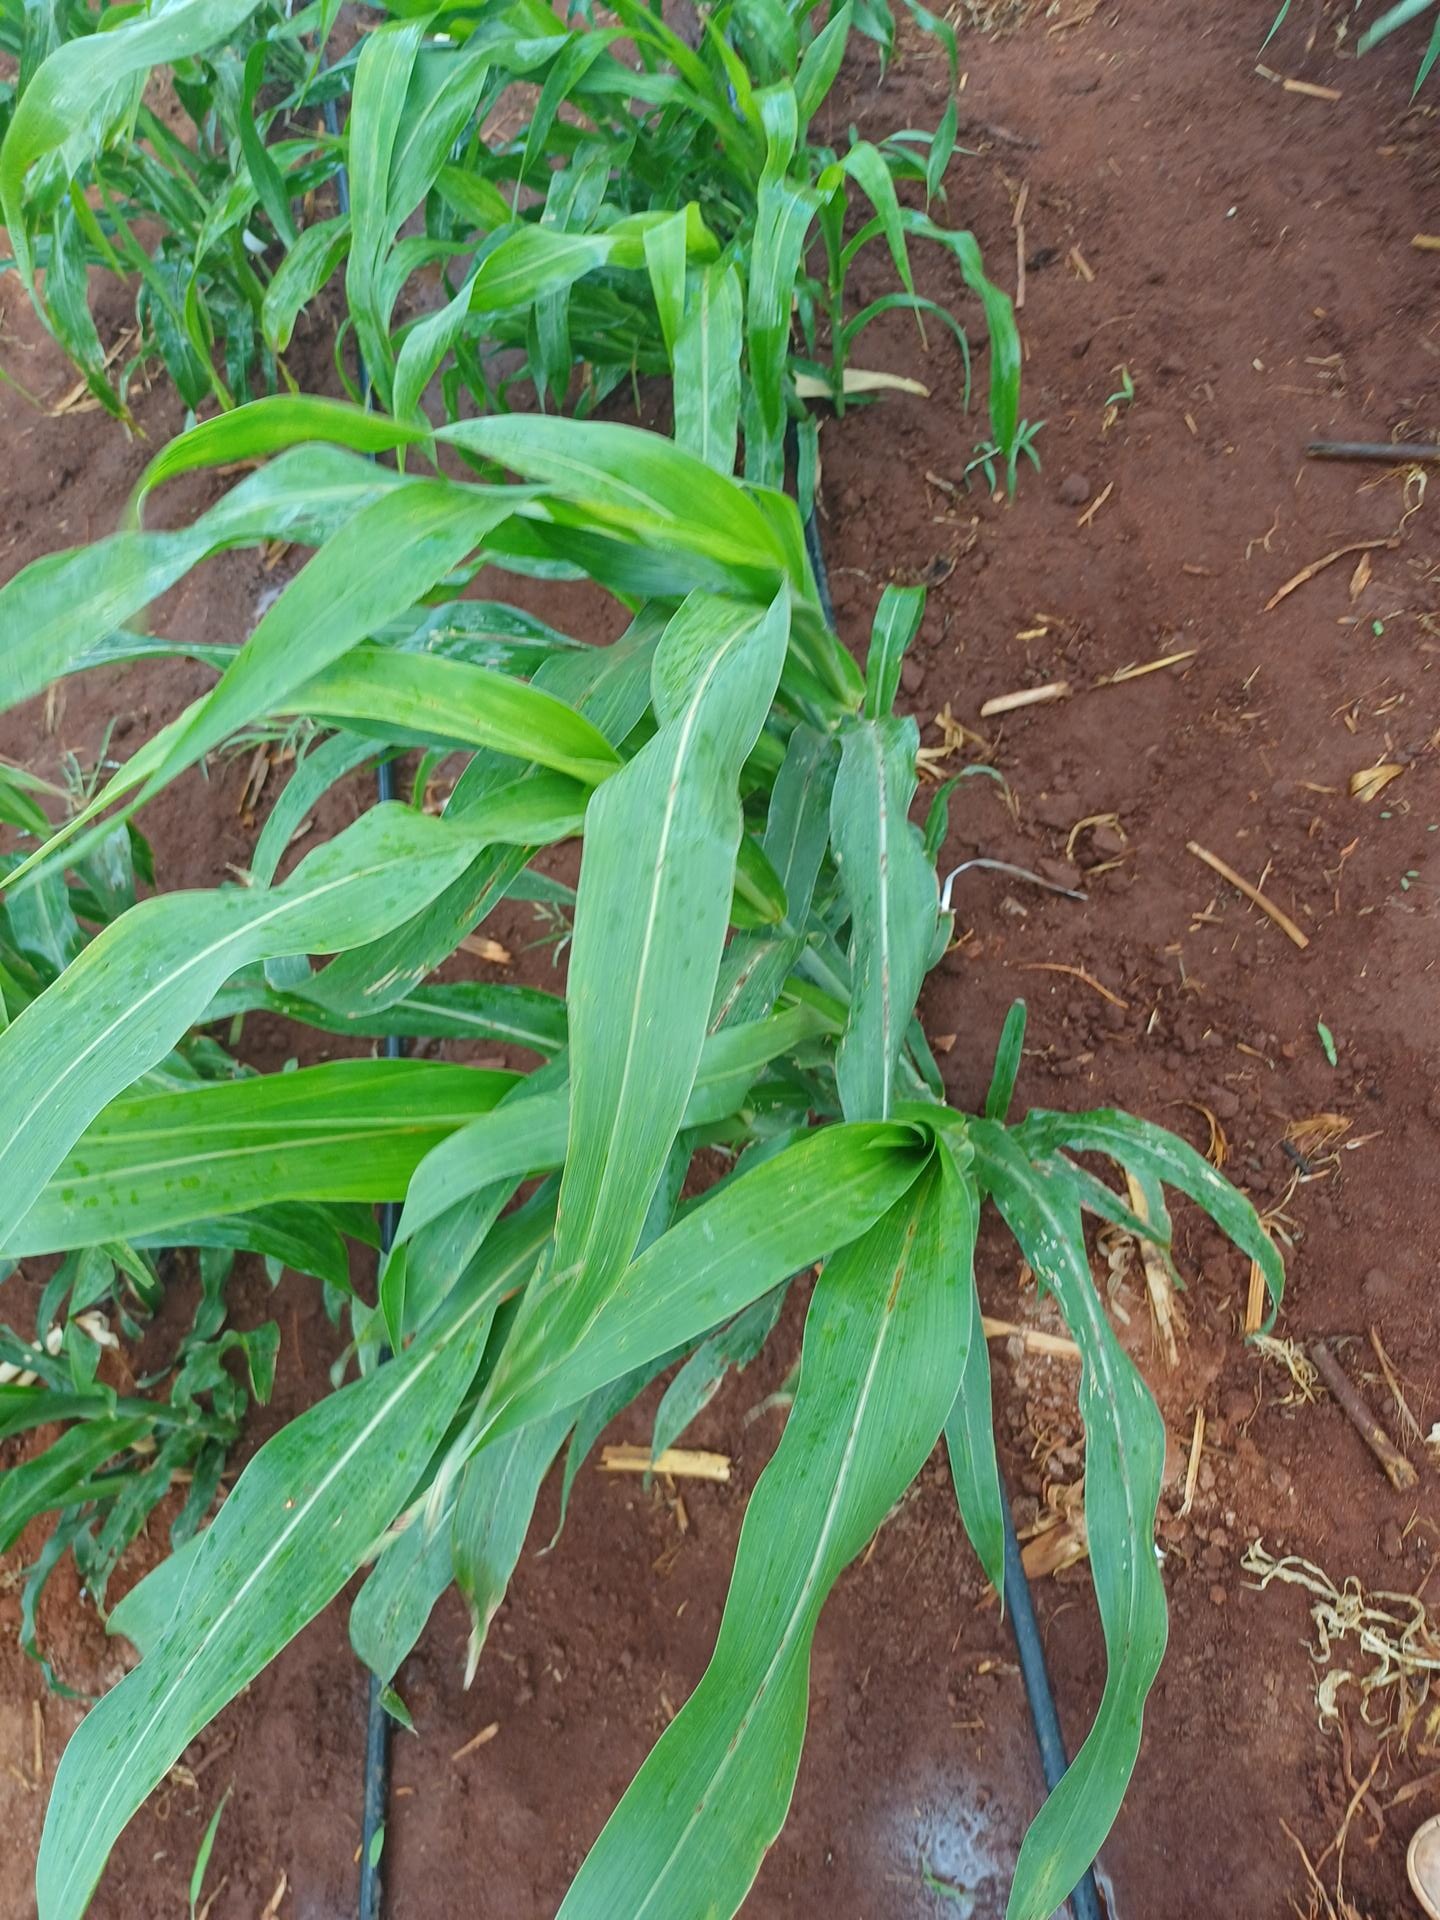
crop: sorghum
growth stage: vegetative
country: Kenya
